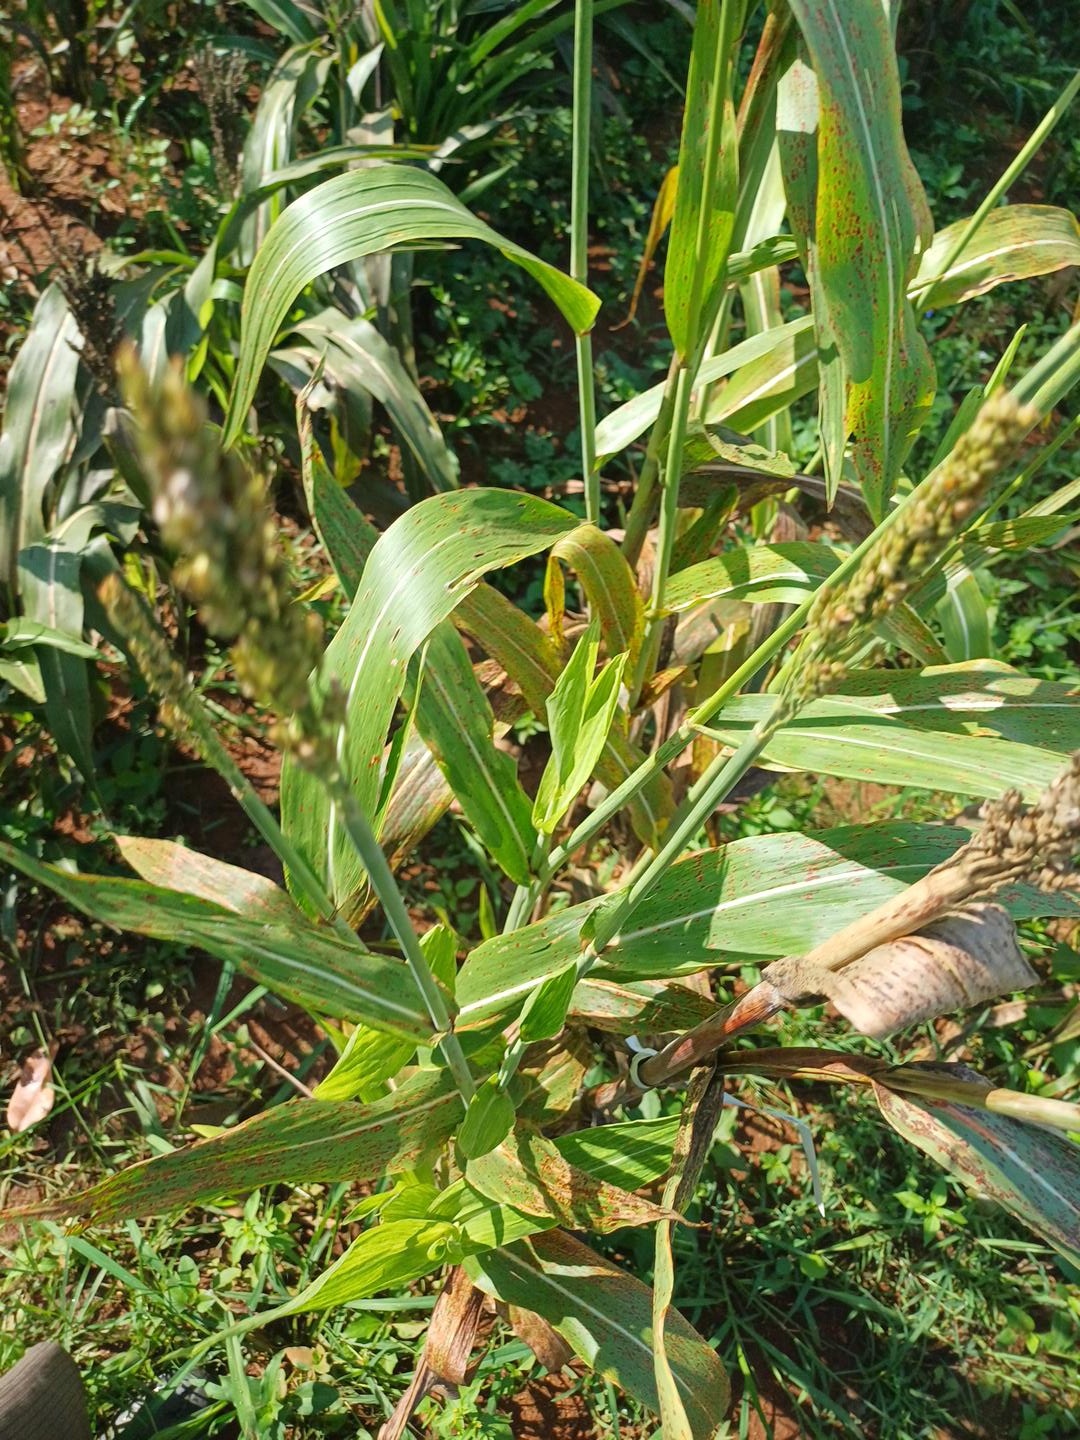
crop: sorghum
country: Kenya
